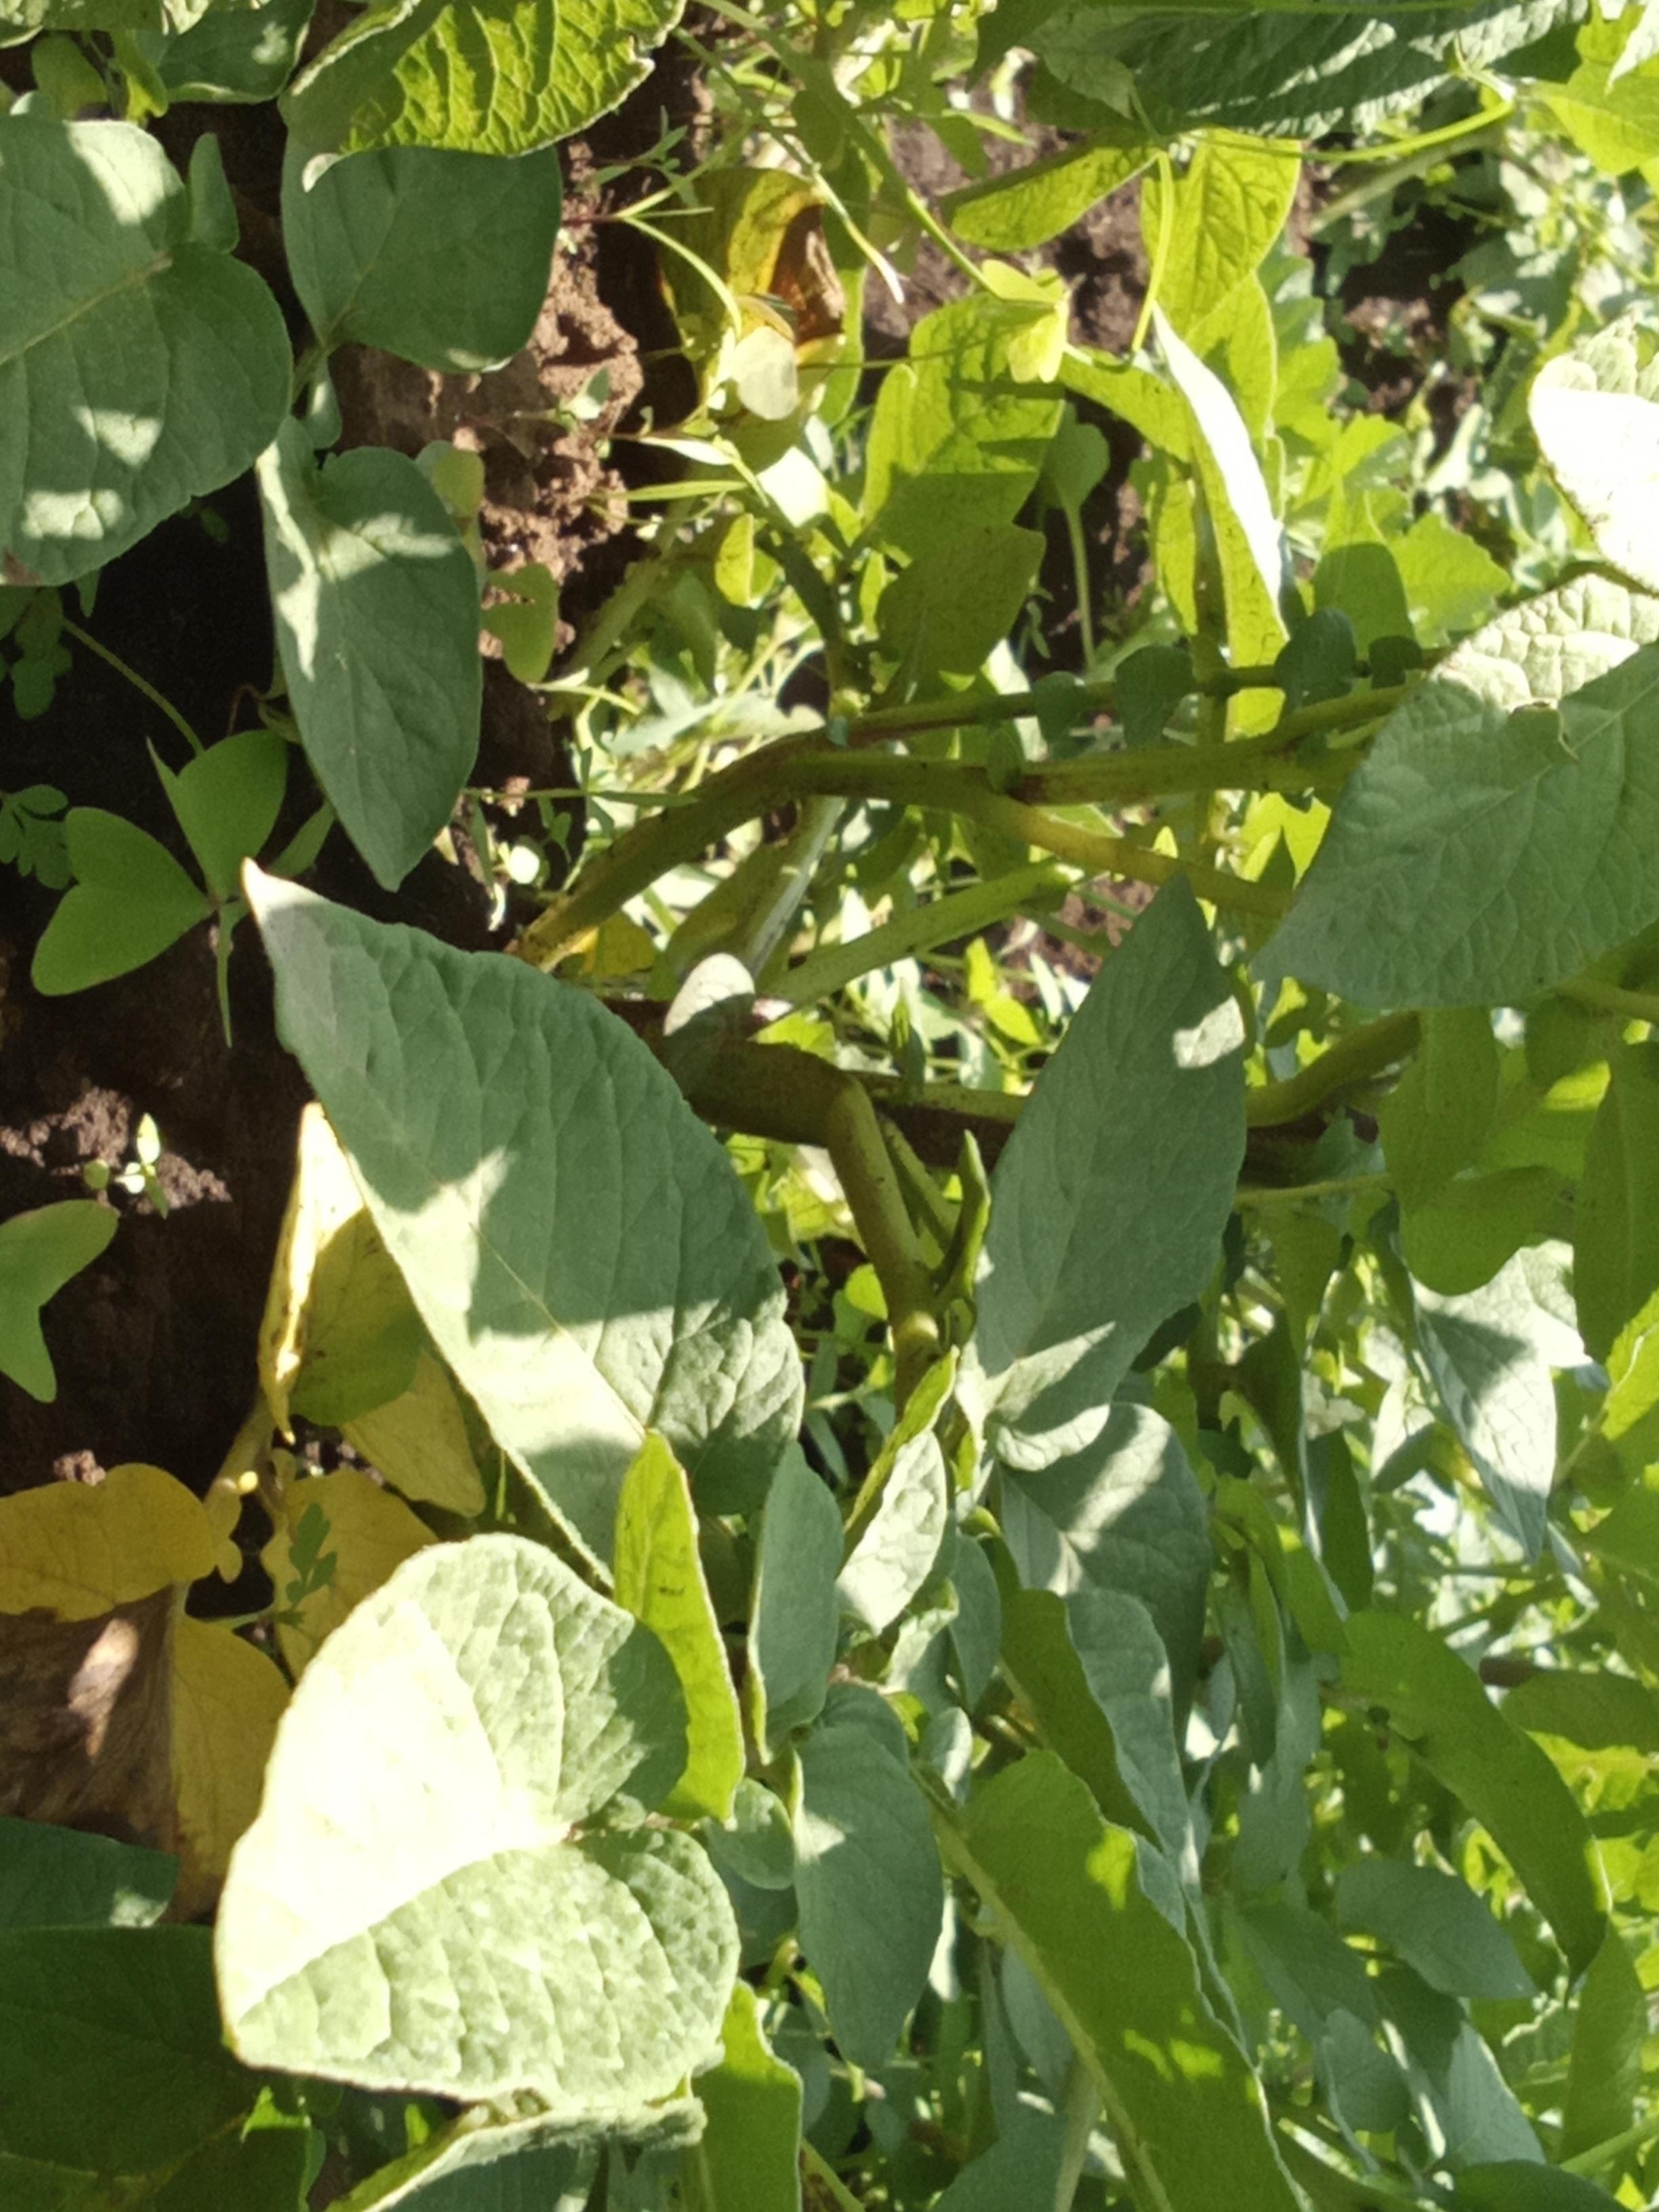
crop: potato
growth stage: vegetative
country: Kenya
